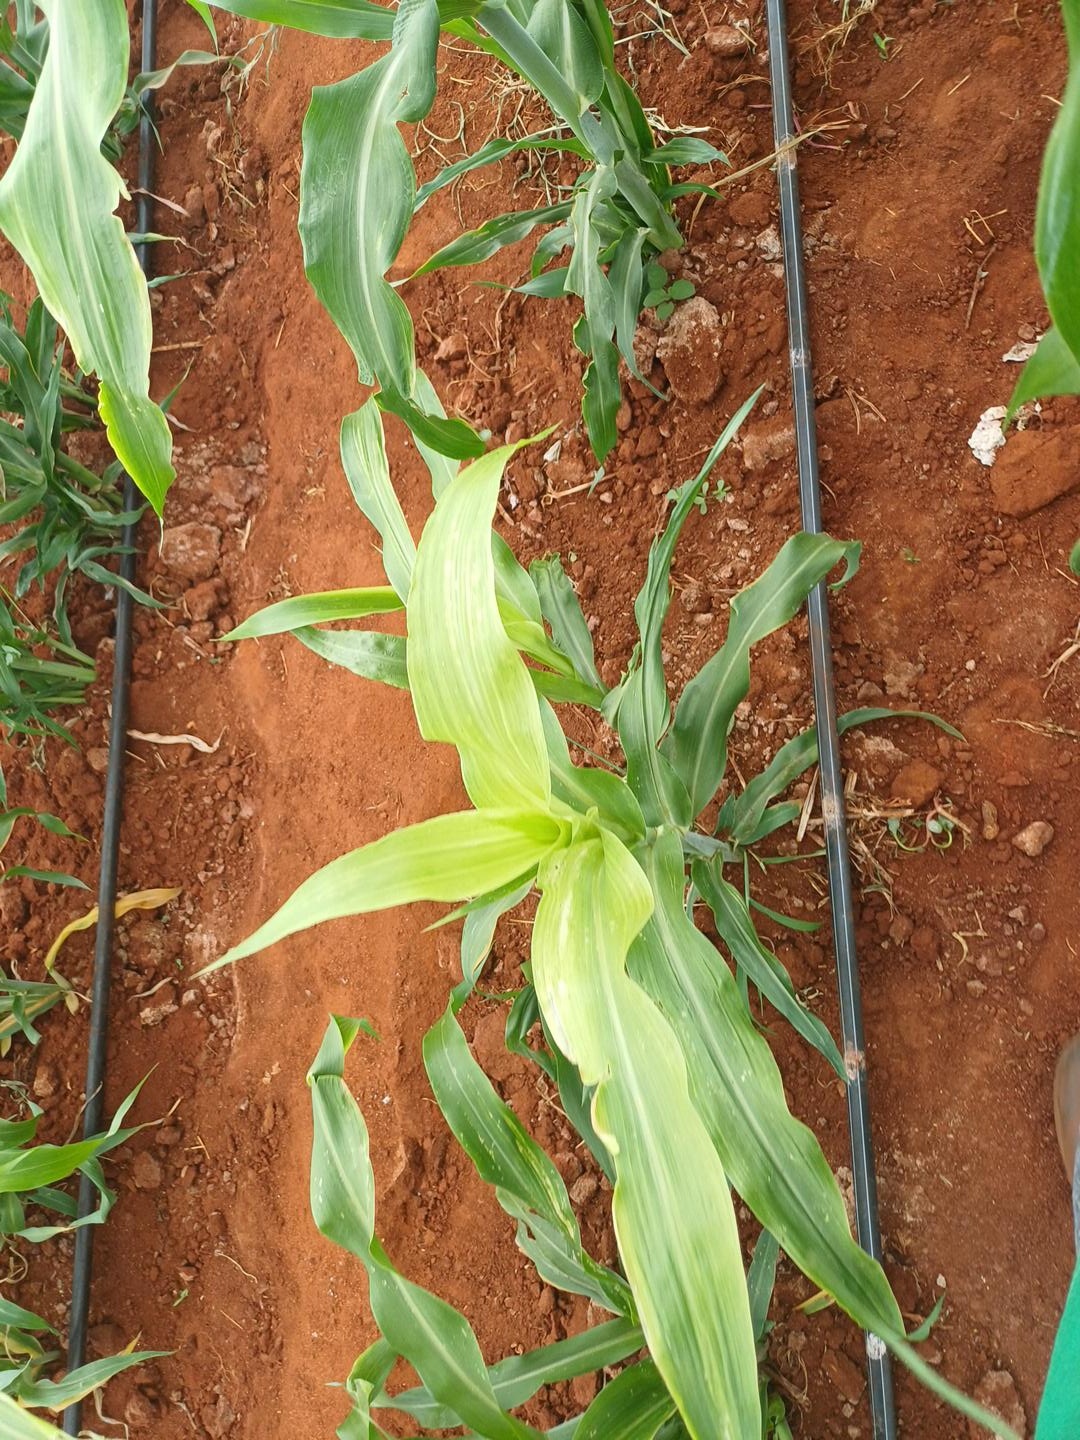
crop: sorghum
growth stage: vegetative
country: Kenya
